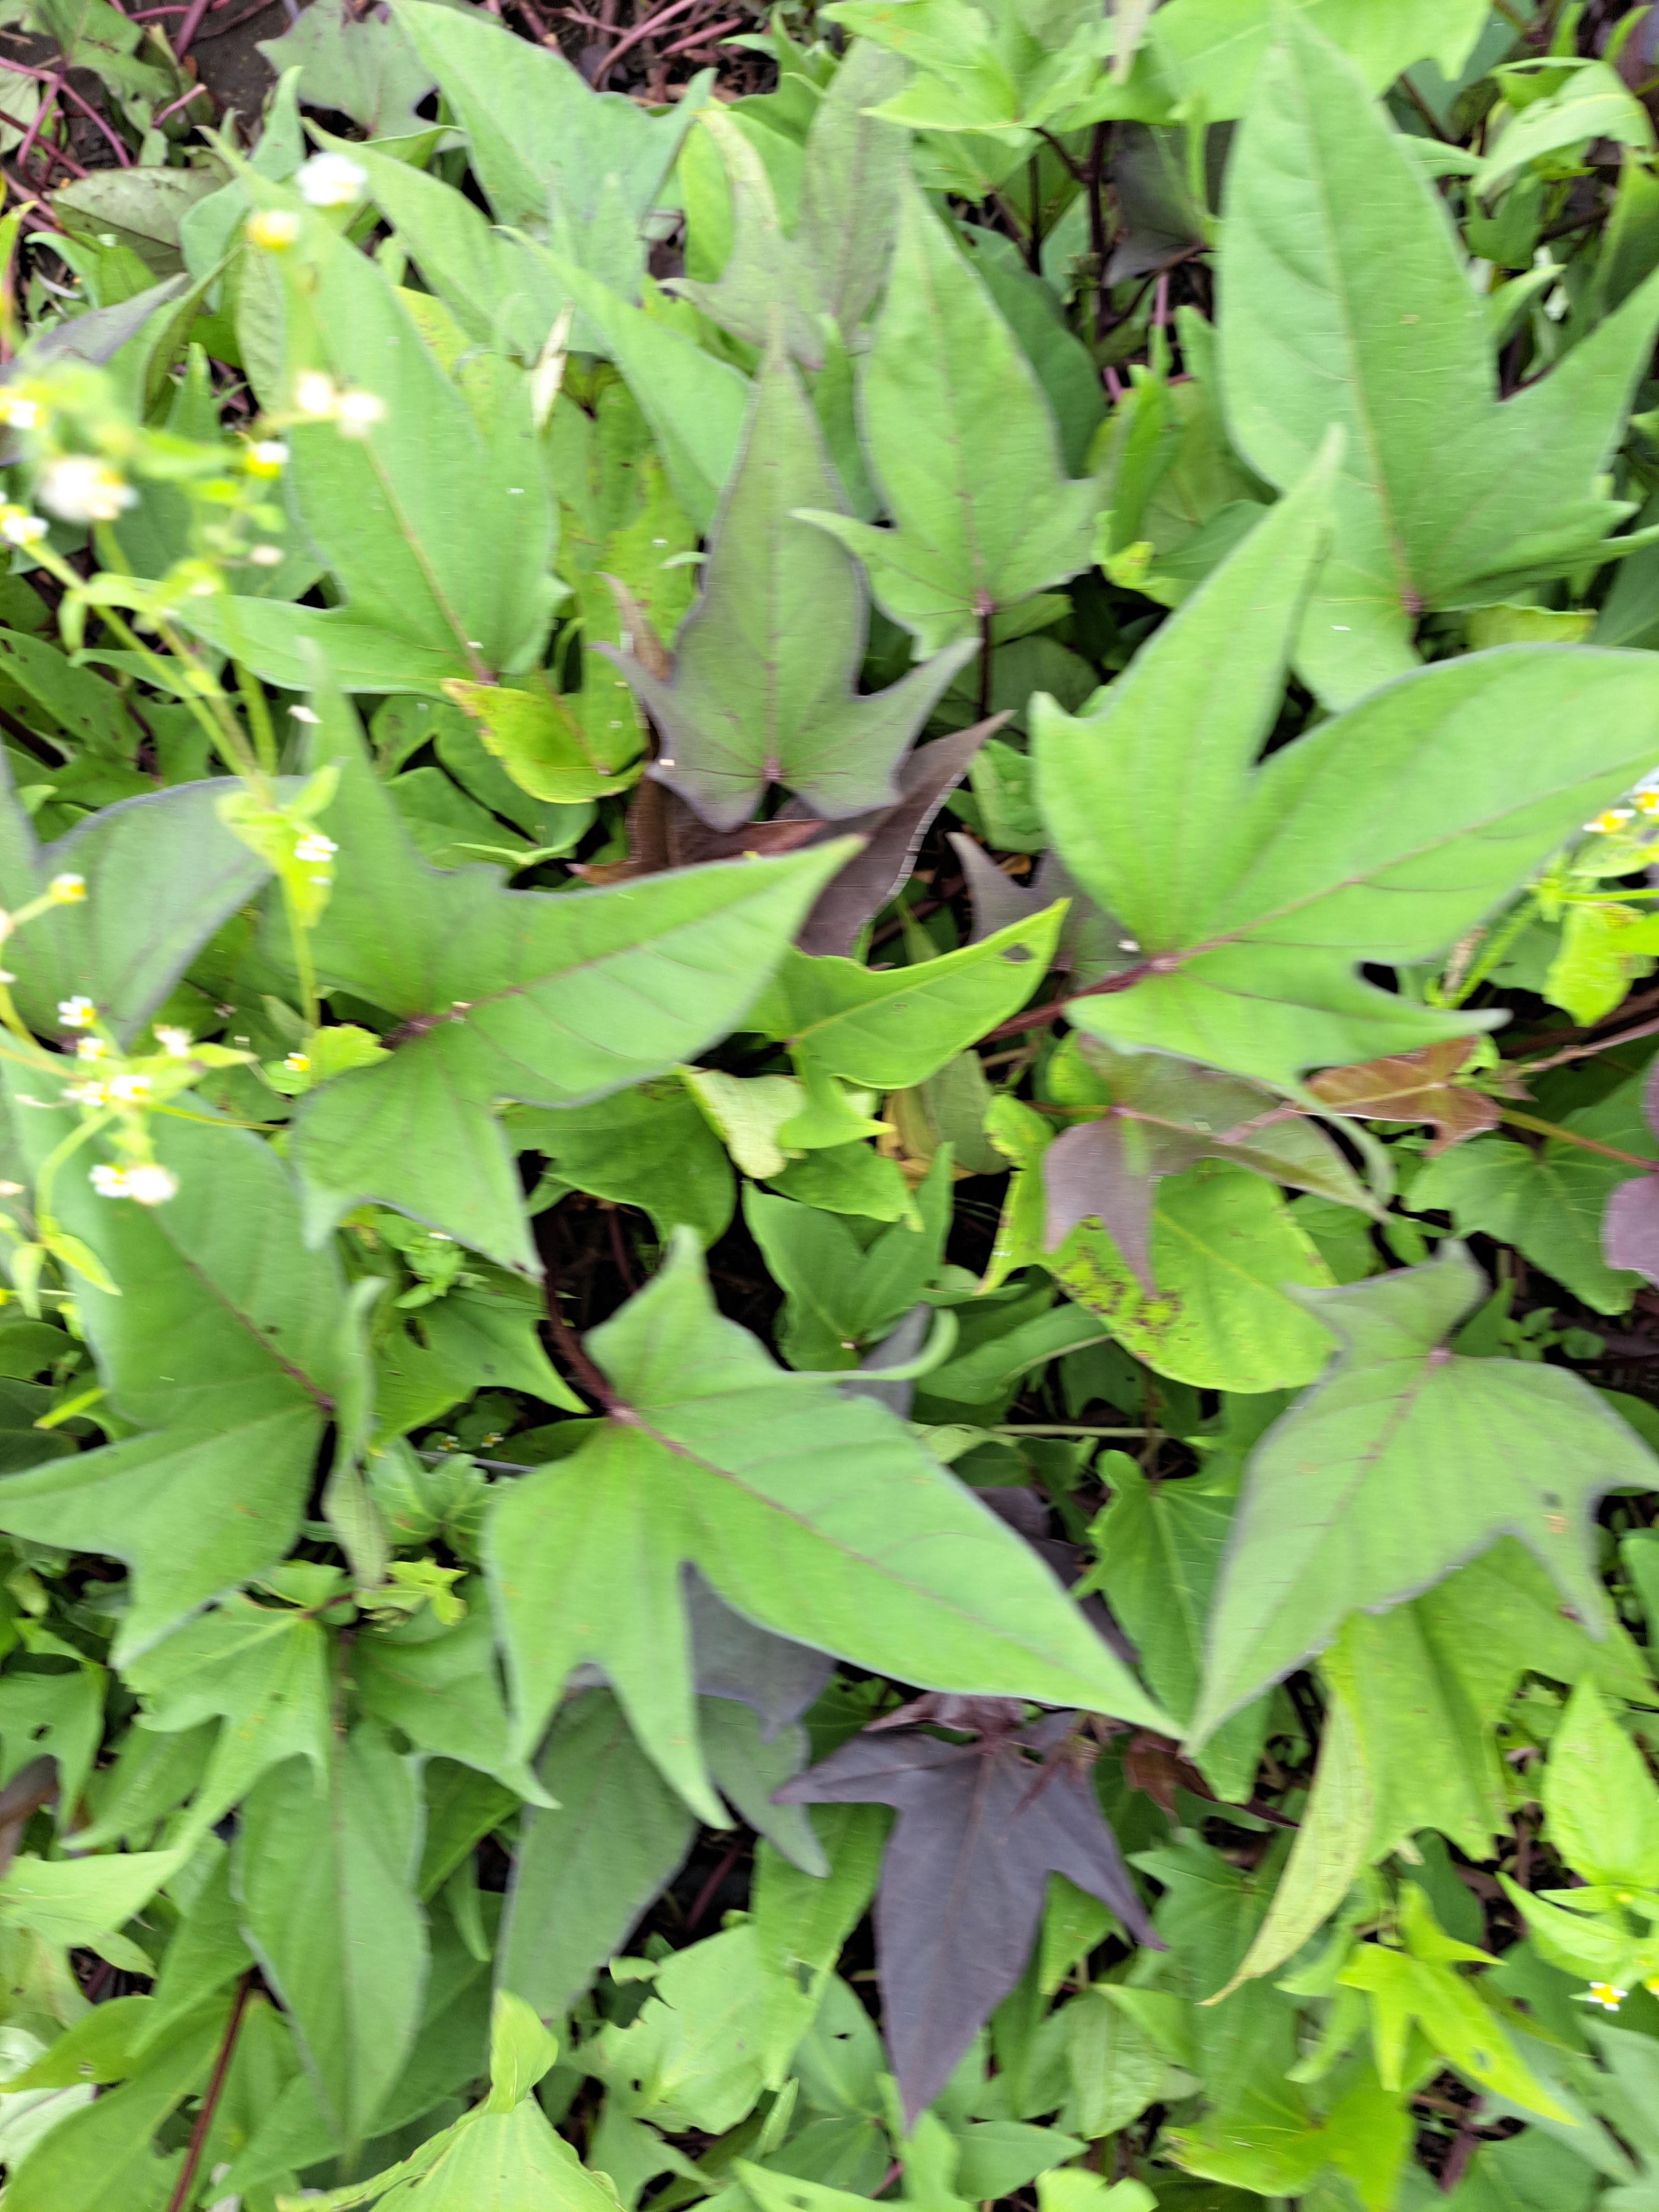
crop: finger millet
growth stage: filling grain
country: Tanzania
